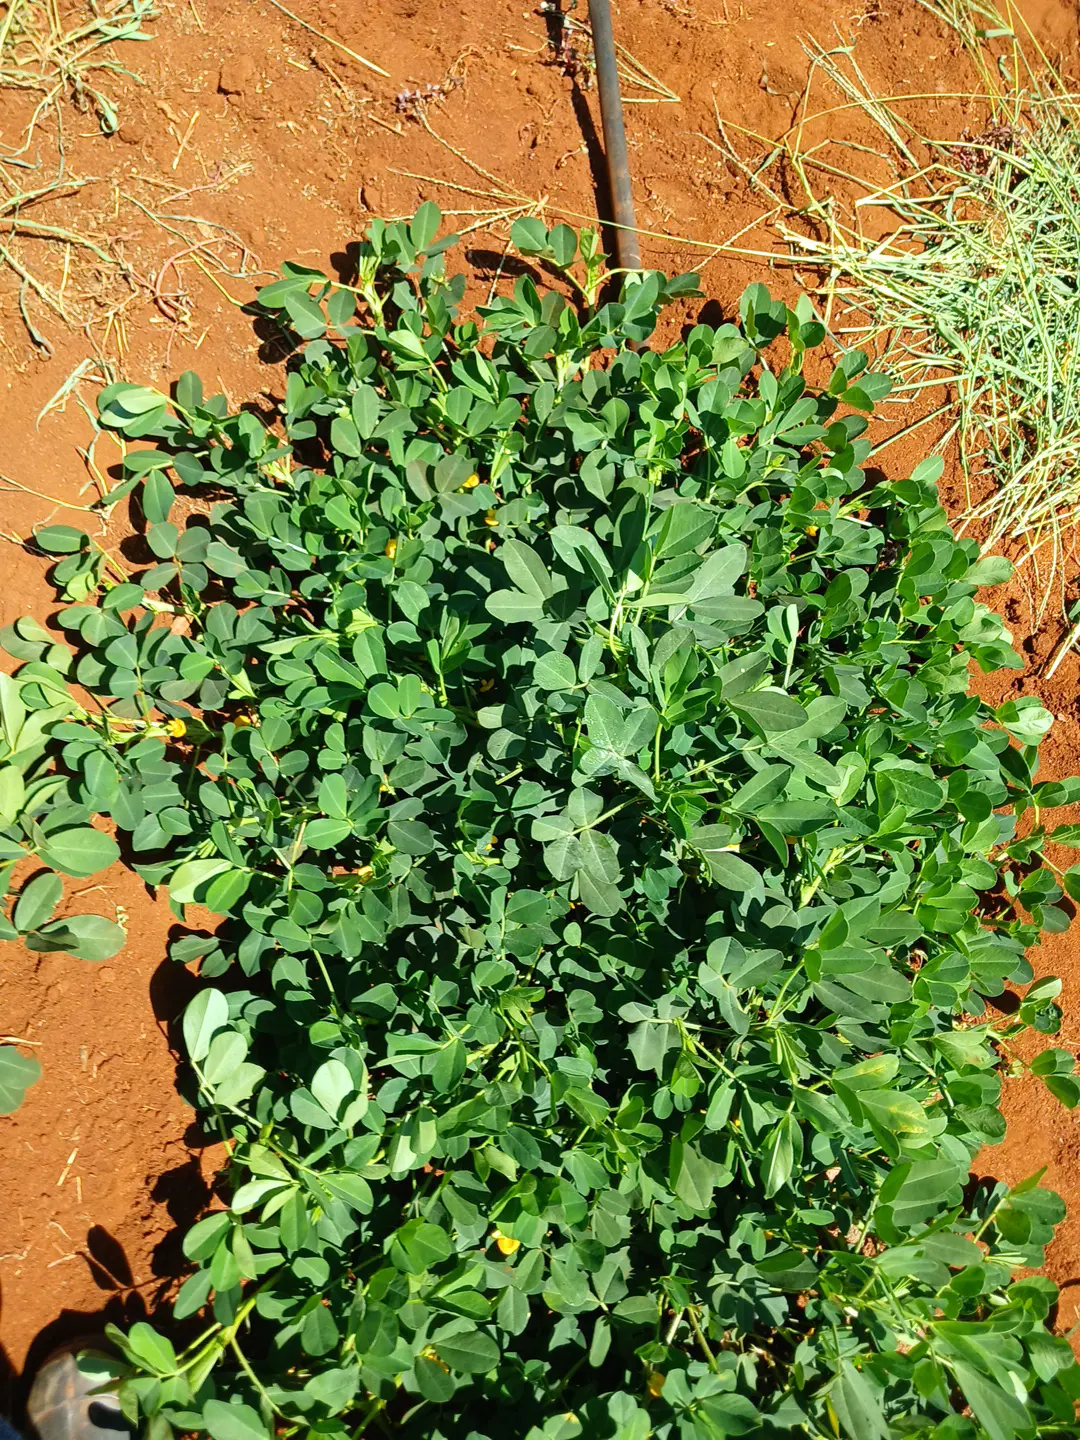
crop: groundnut
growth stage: flowering
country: Kenya
